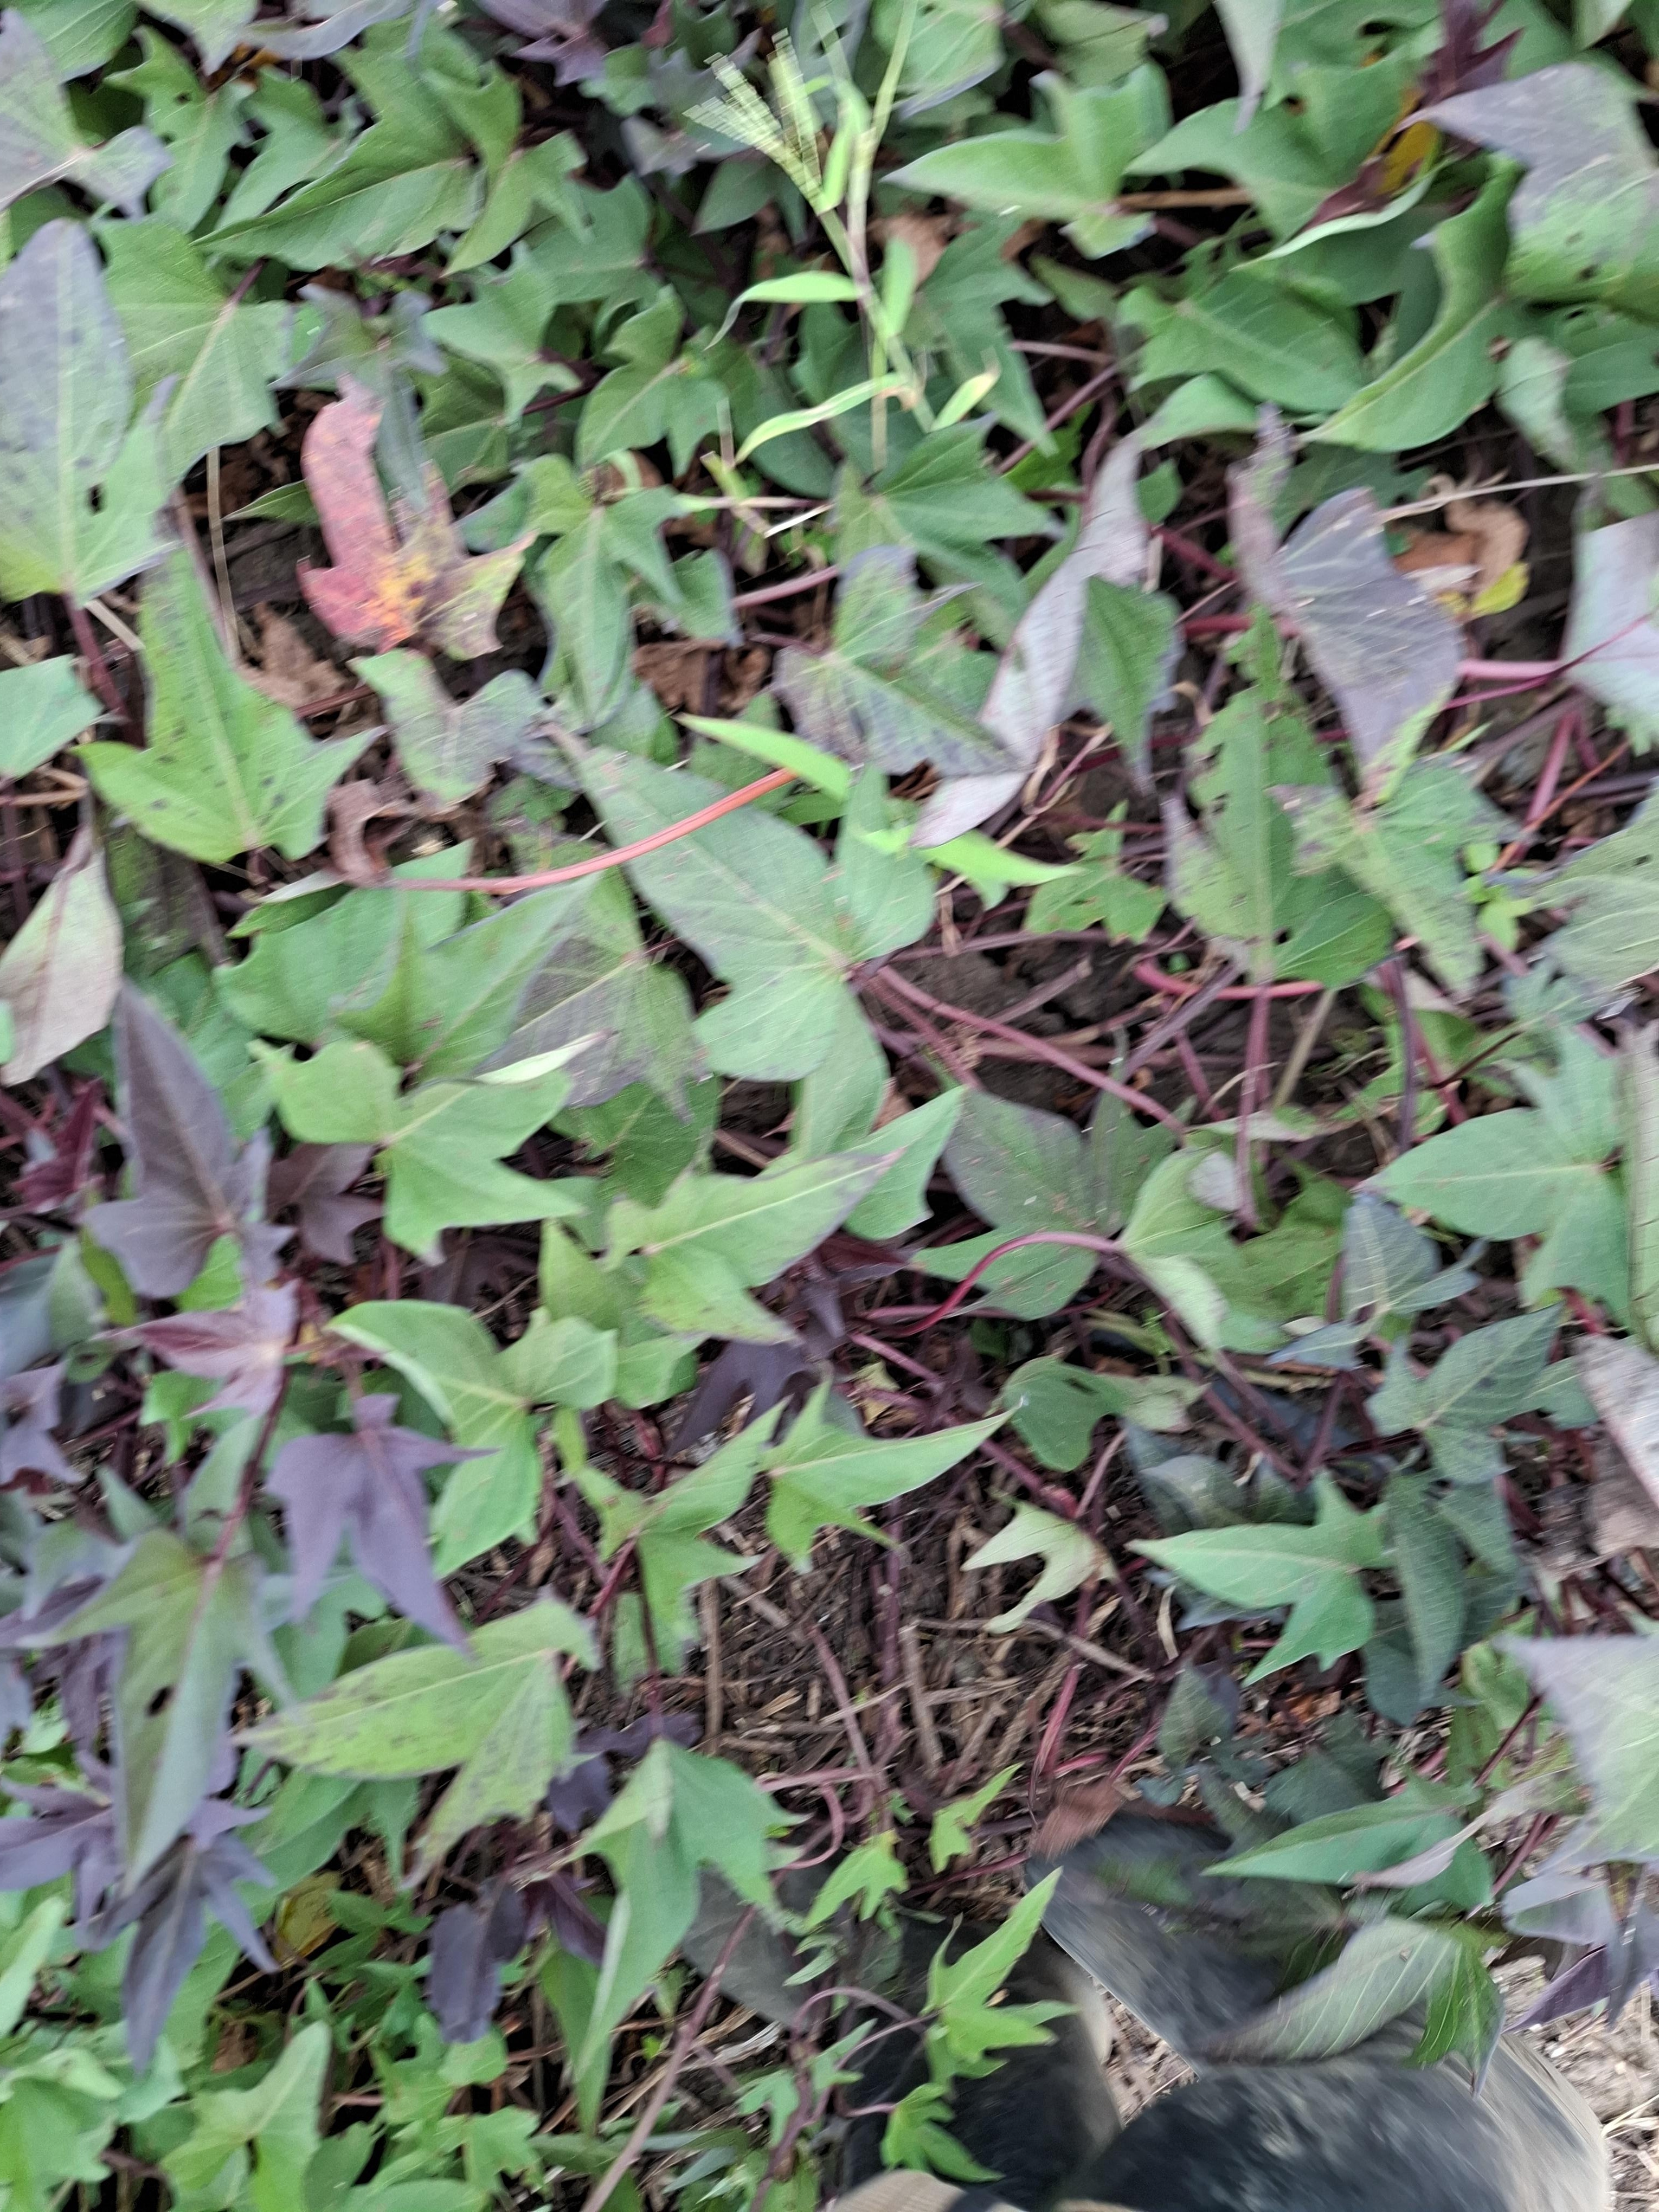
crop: sweet potato
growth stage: flowering
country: Tanzania
